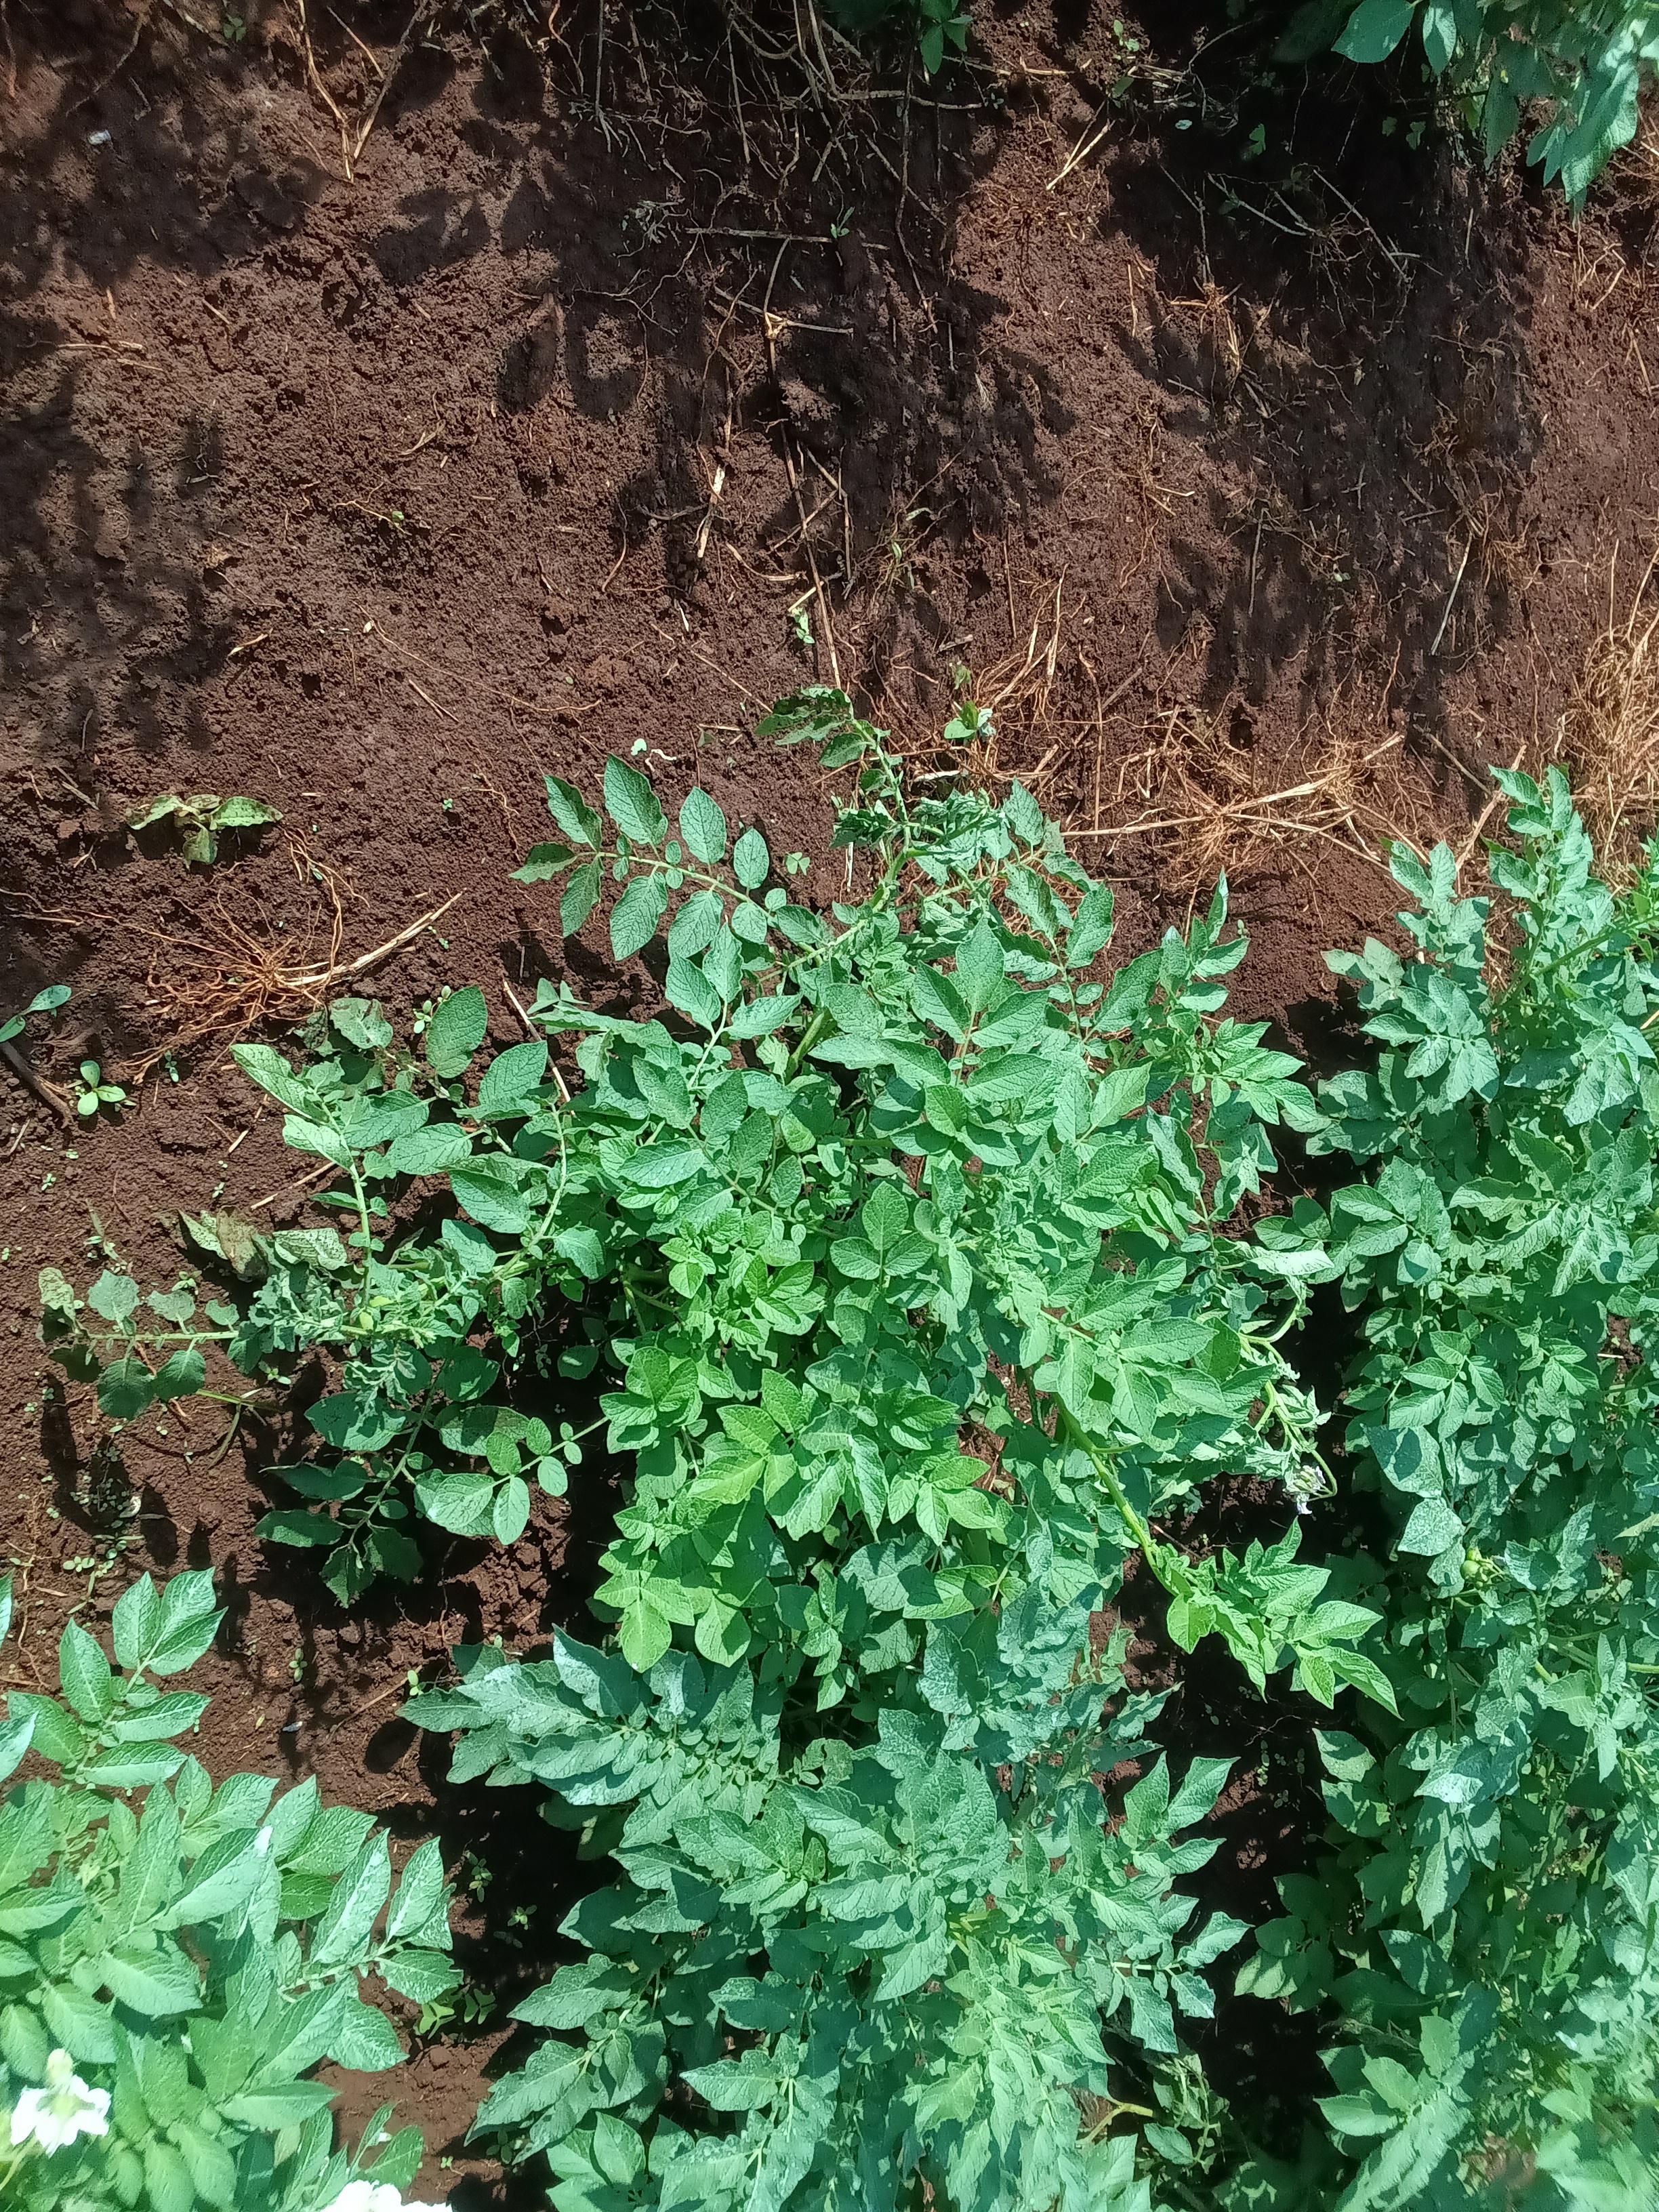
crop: potato
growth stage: flowering
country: Kenya
